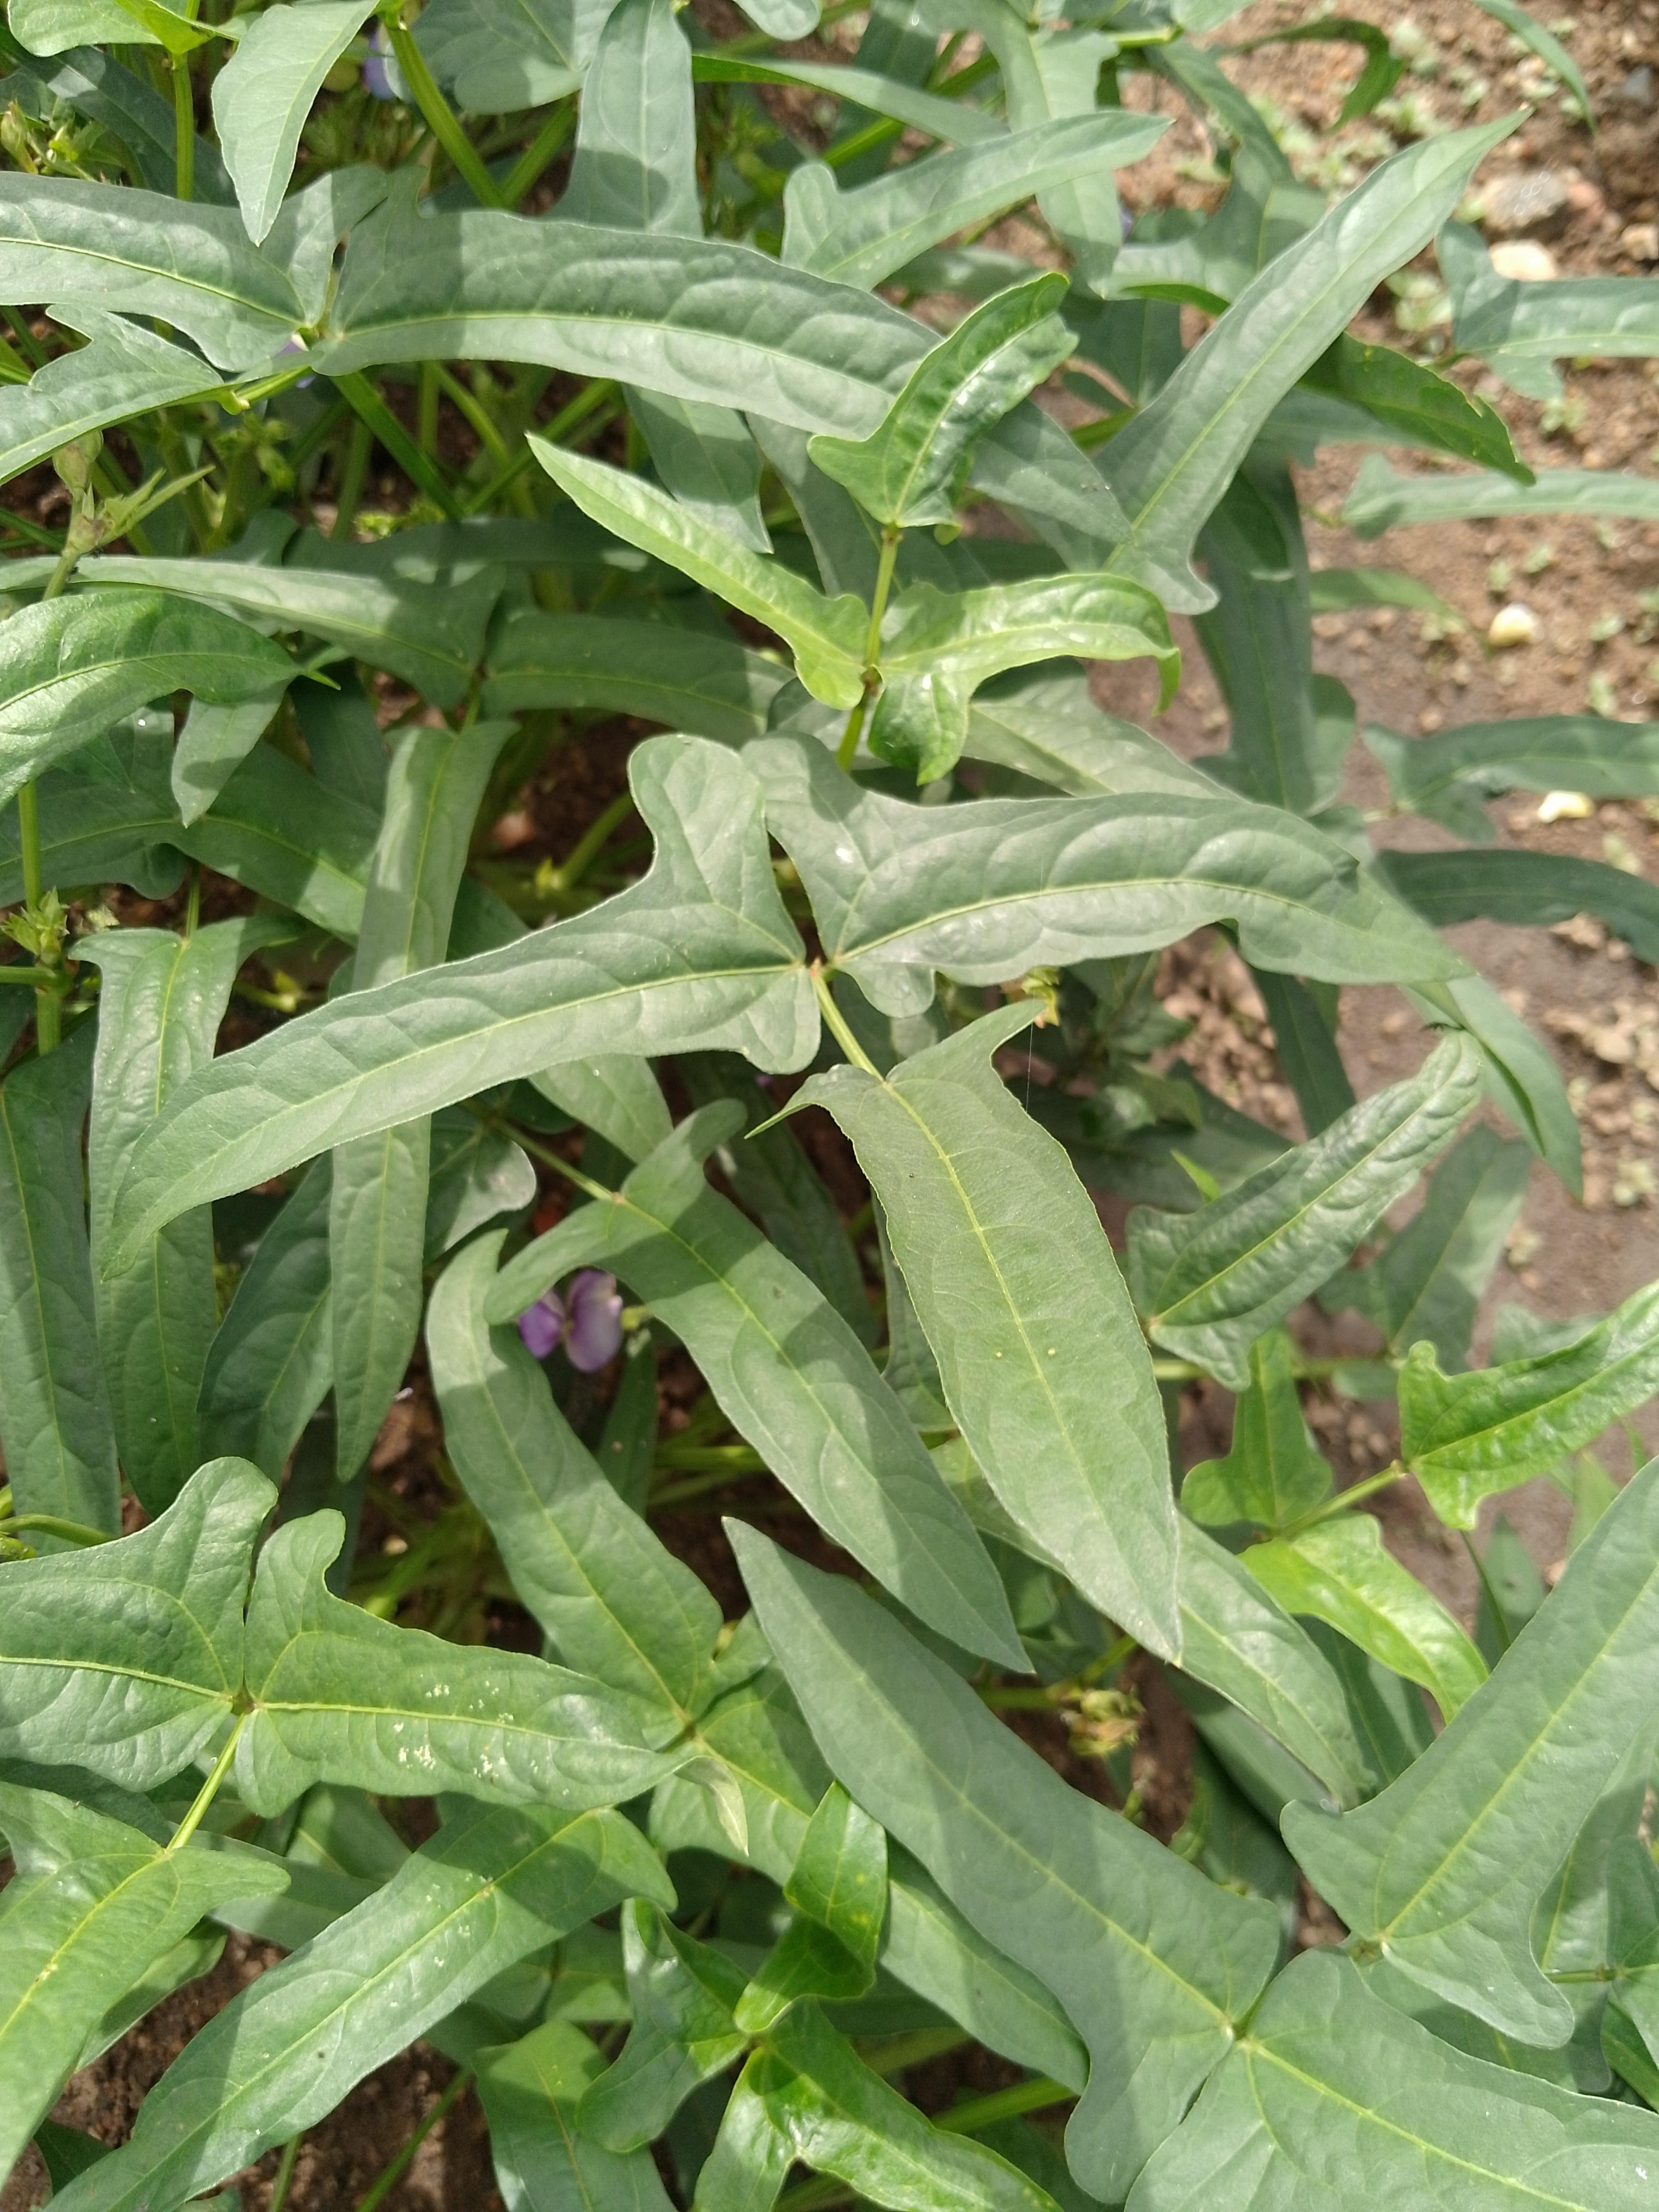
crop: cowpea
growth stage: flowering
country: Malawi
